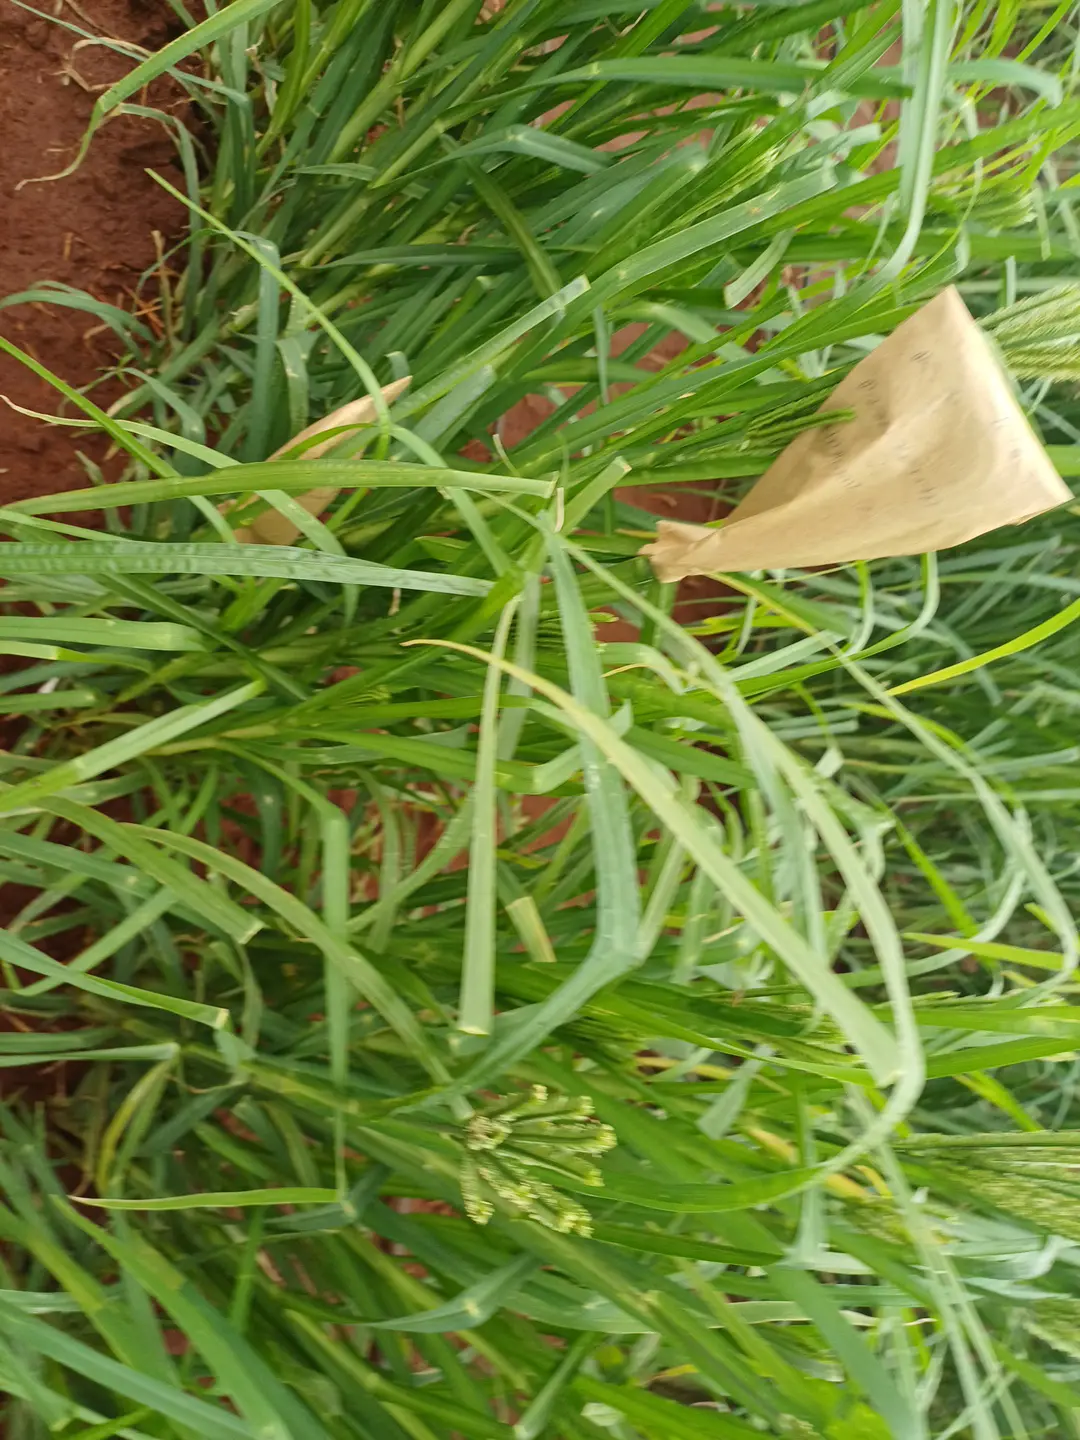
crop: finger millet
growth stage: heading tuber
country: Kenya
